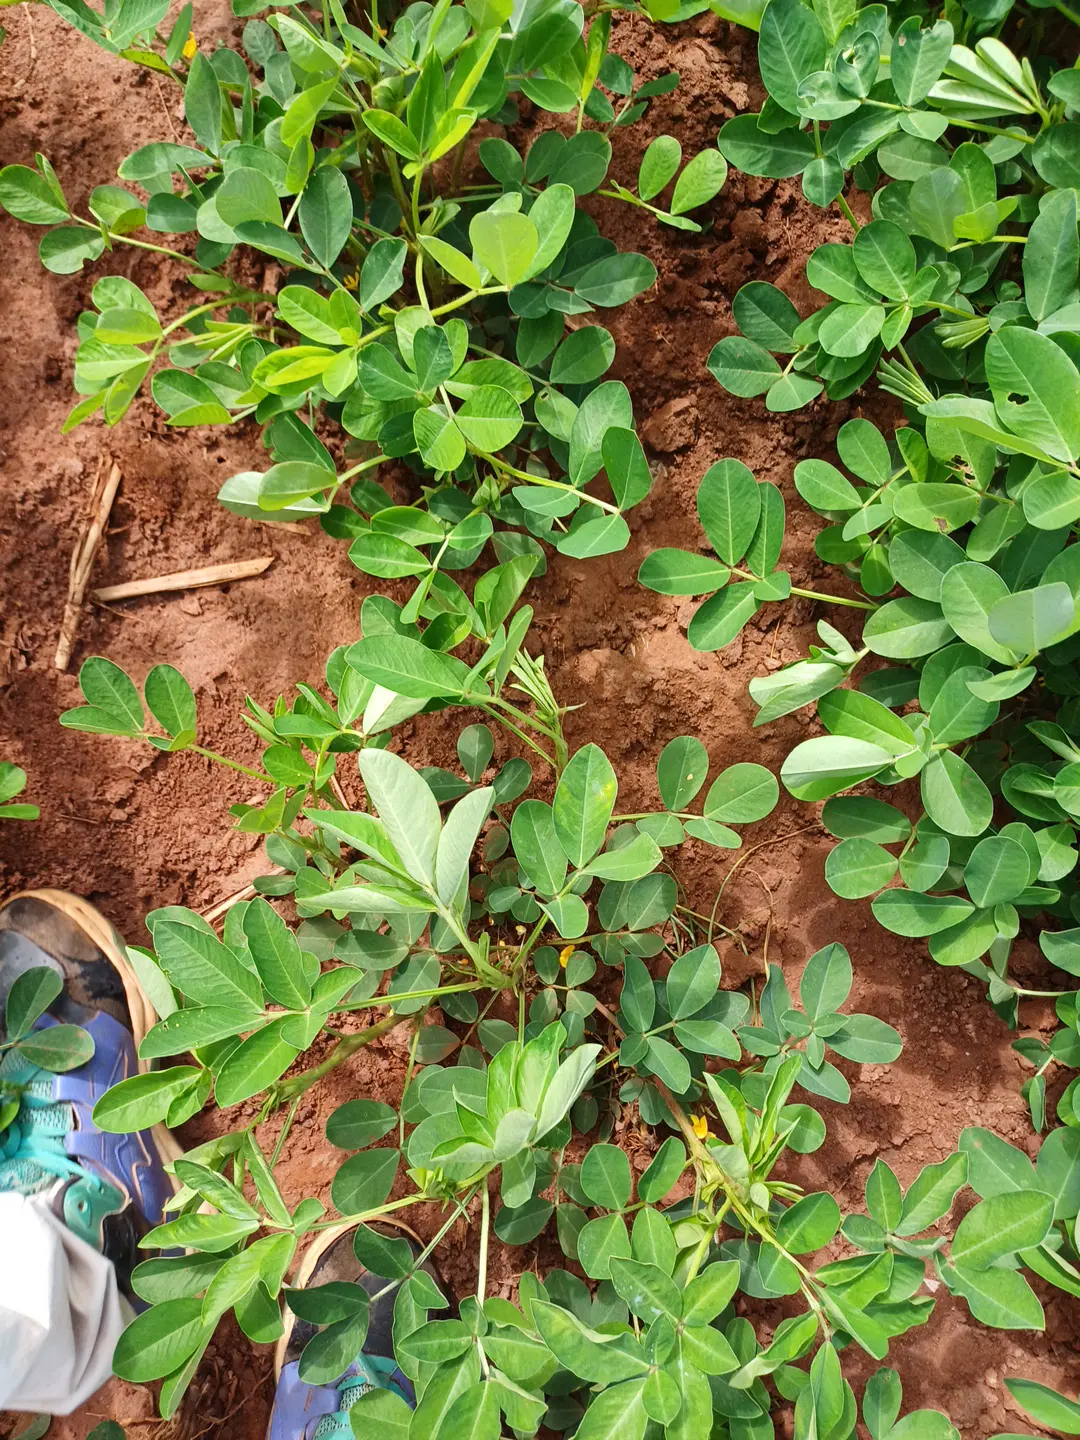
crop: groundnut
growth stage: flowering
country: Kenya
